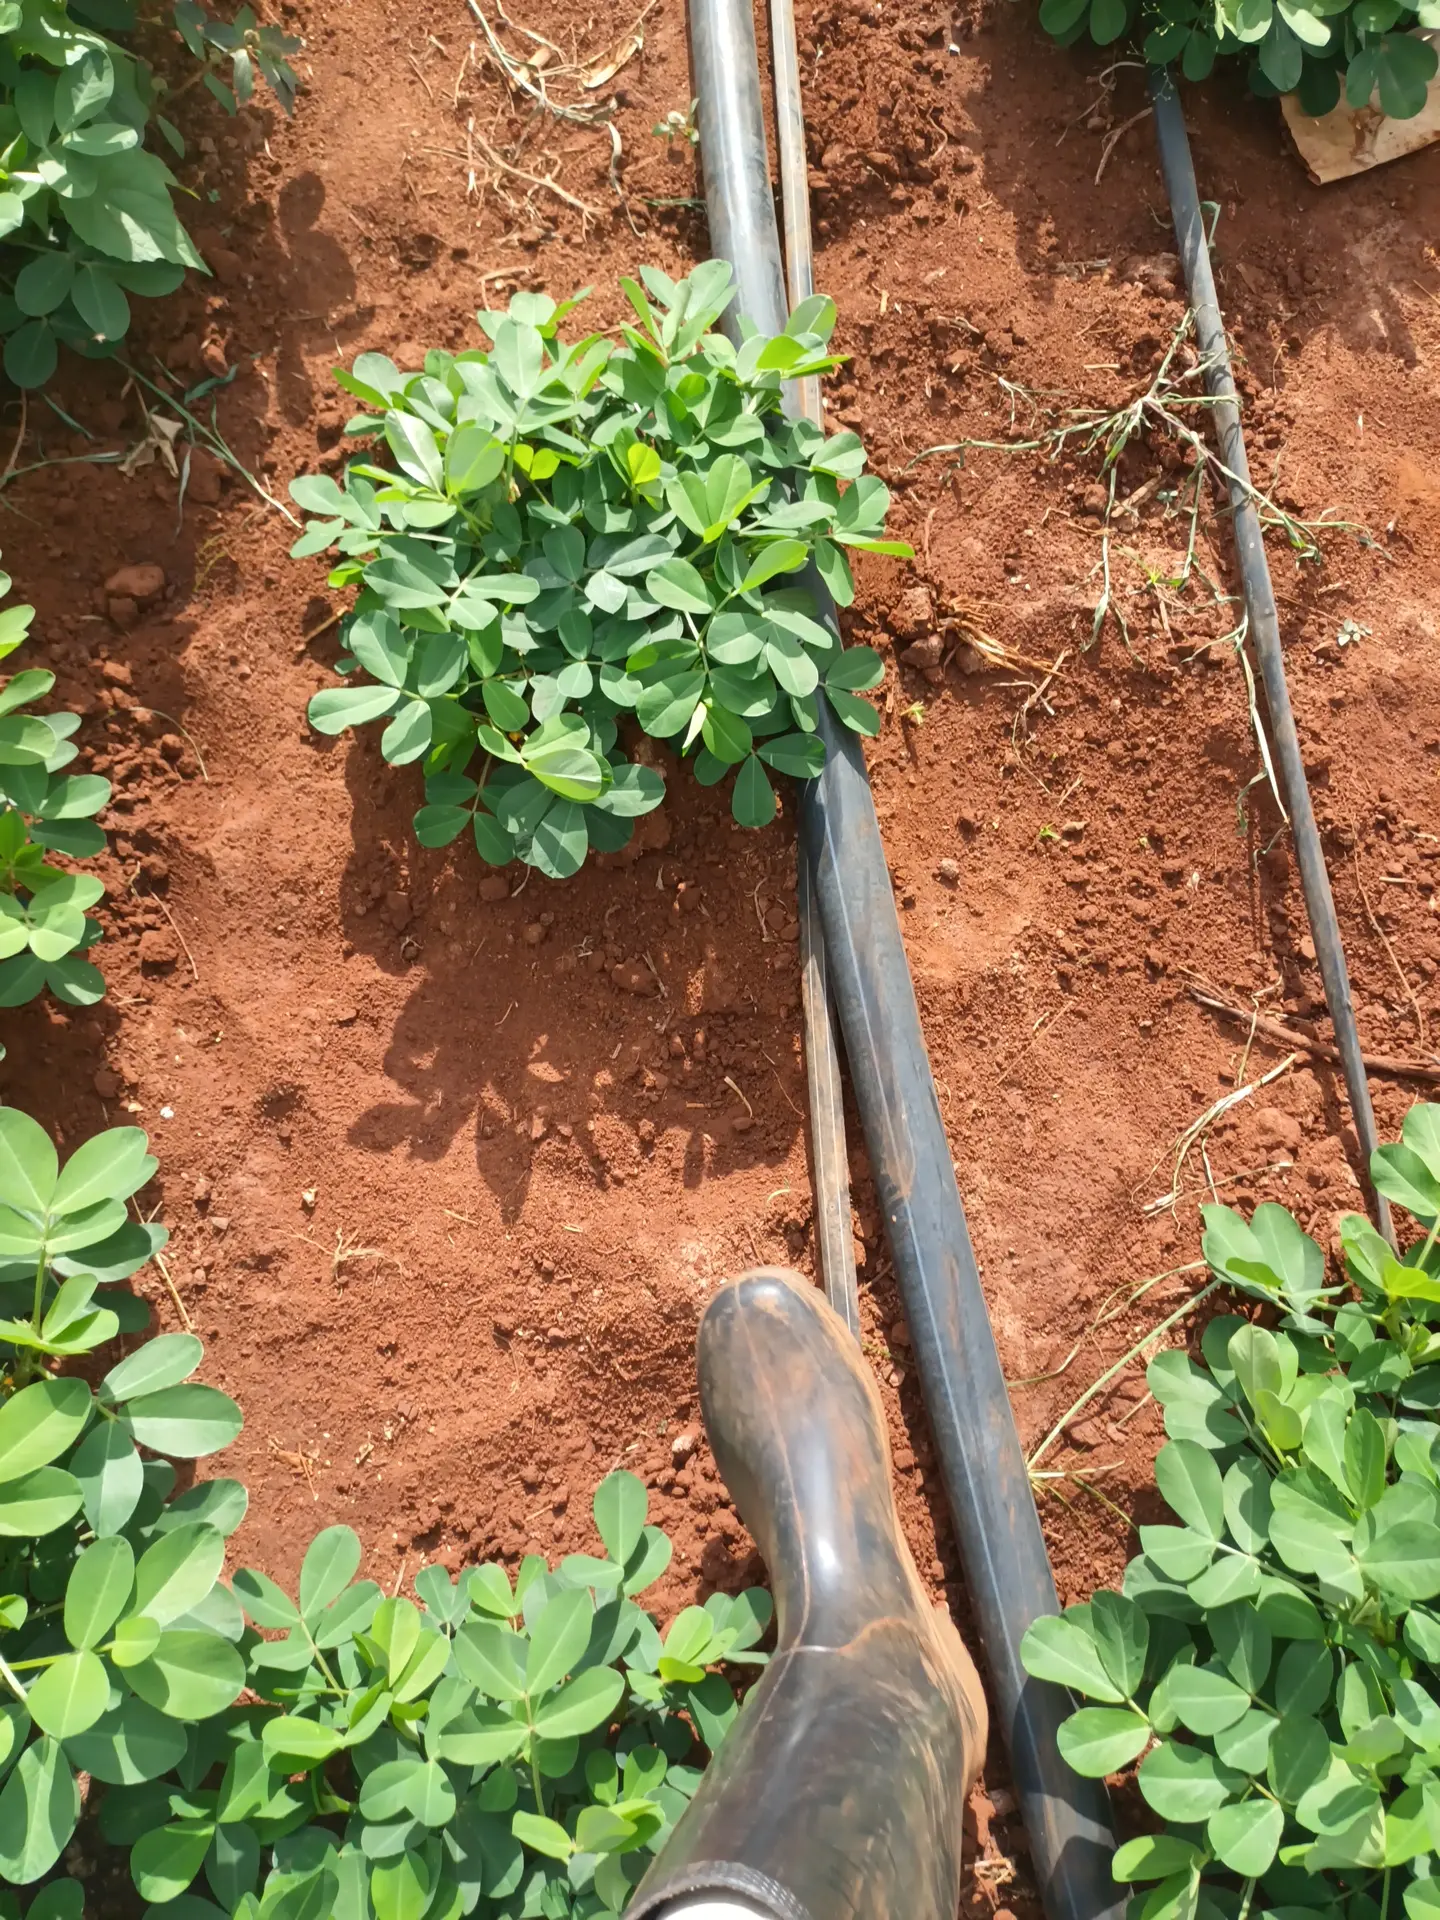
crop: groundnut
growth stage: flowering
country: Kenya
